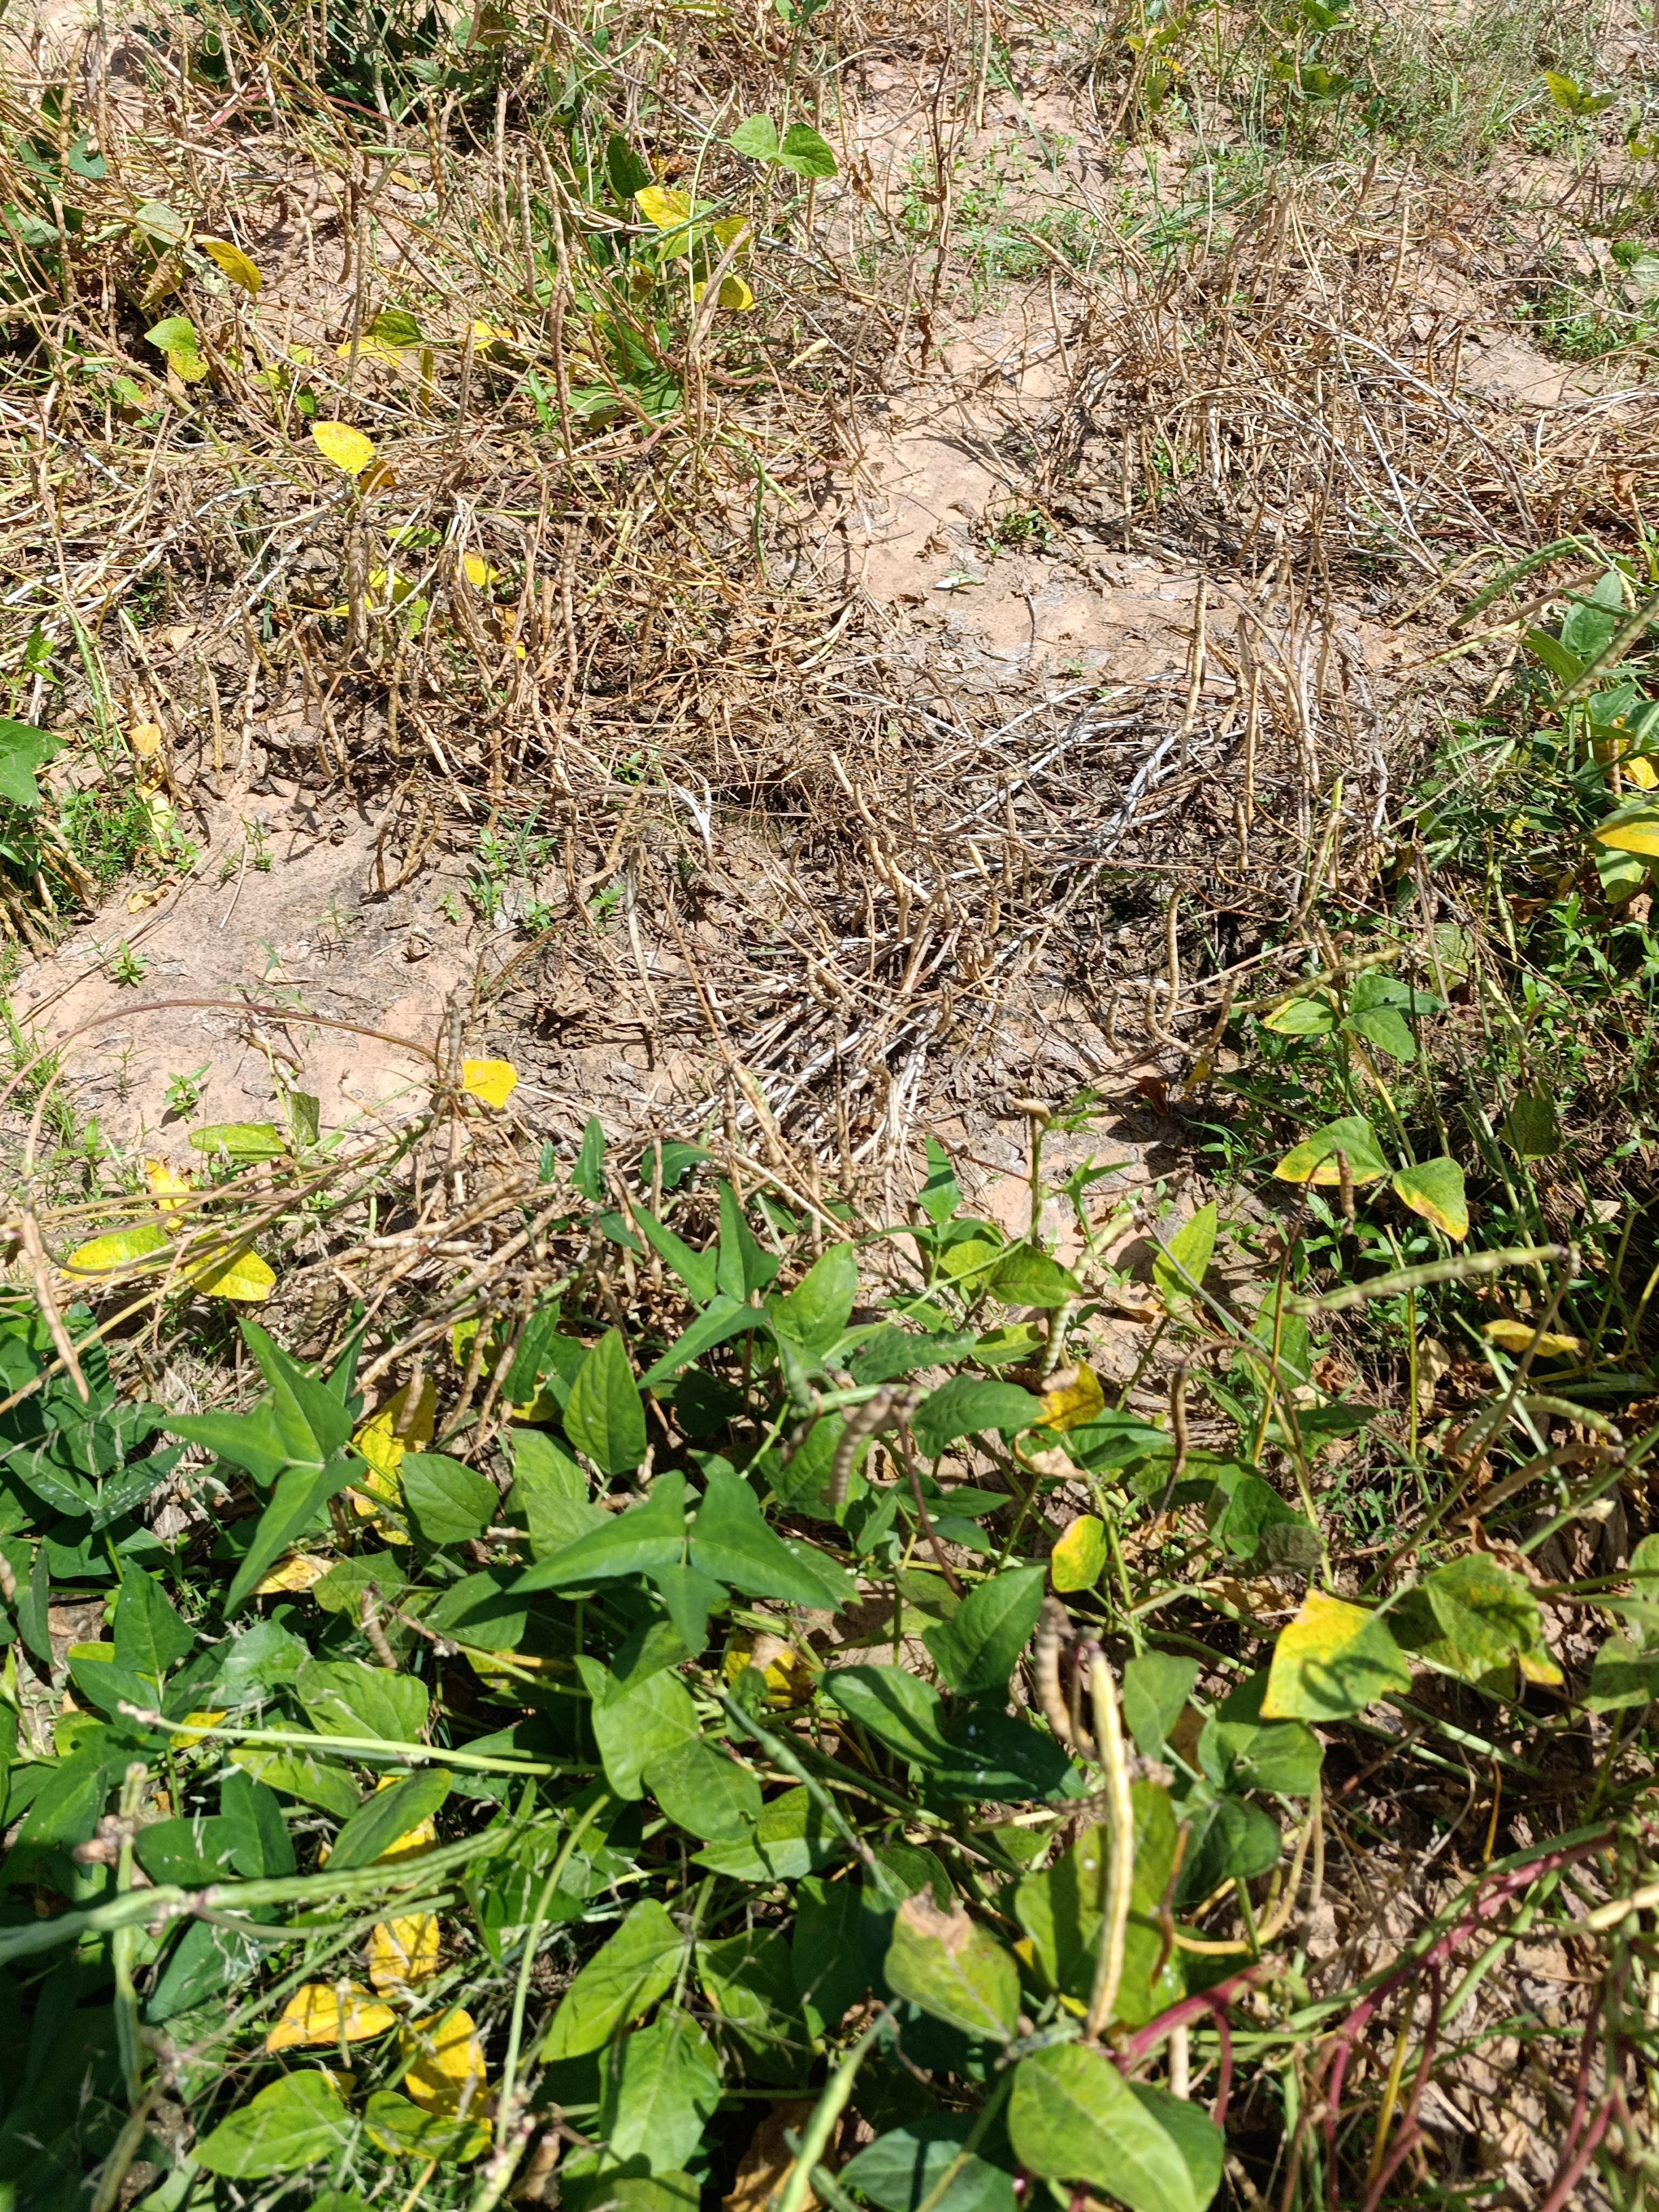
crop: cowpea
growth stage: maturity
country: Nigeria
